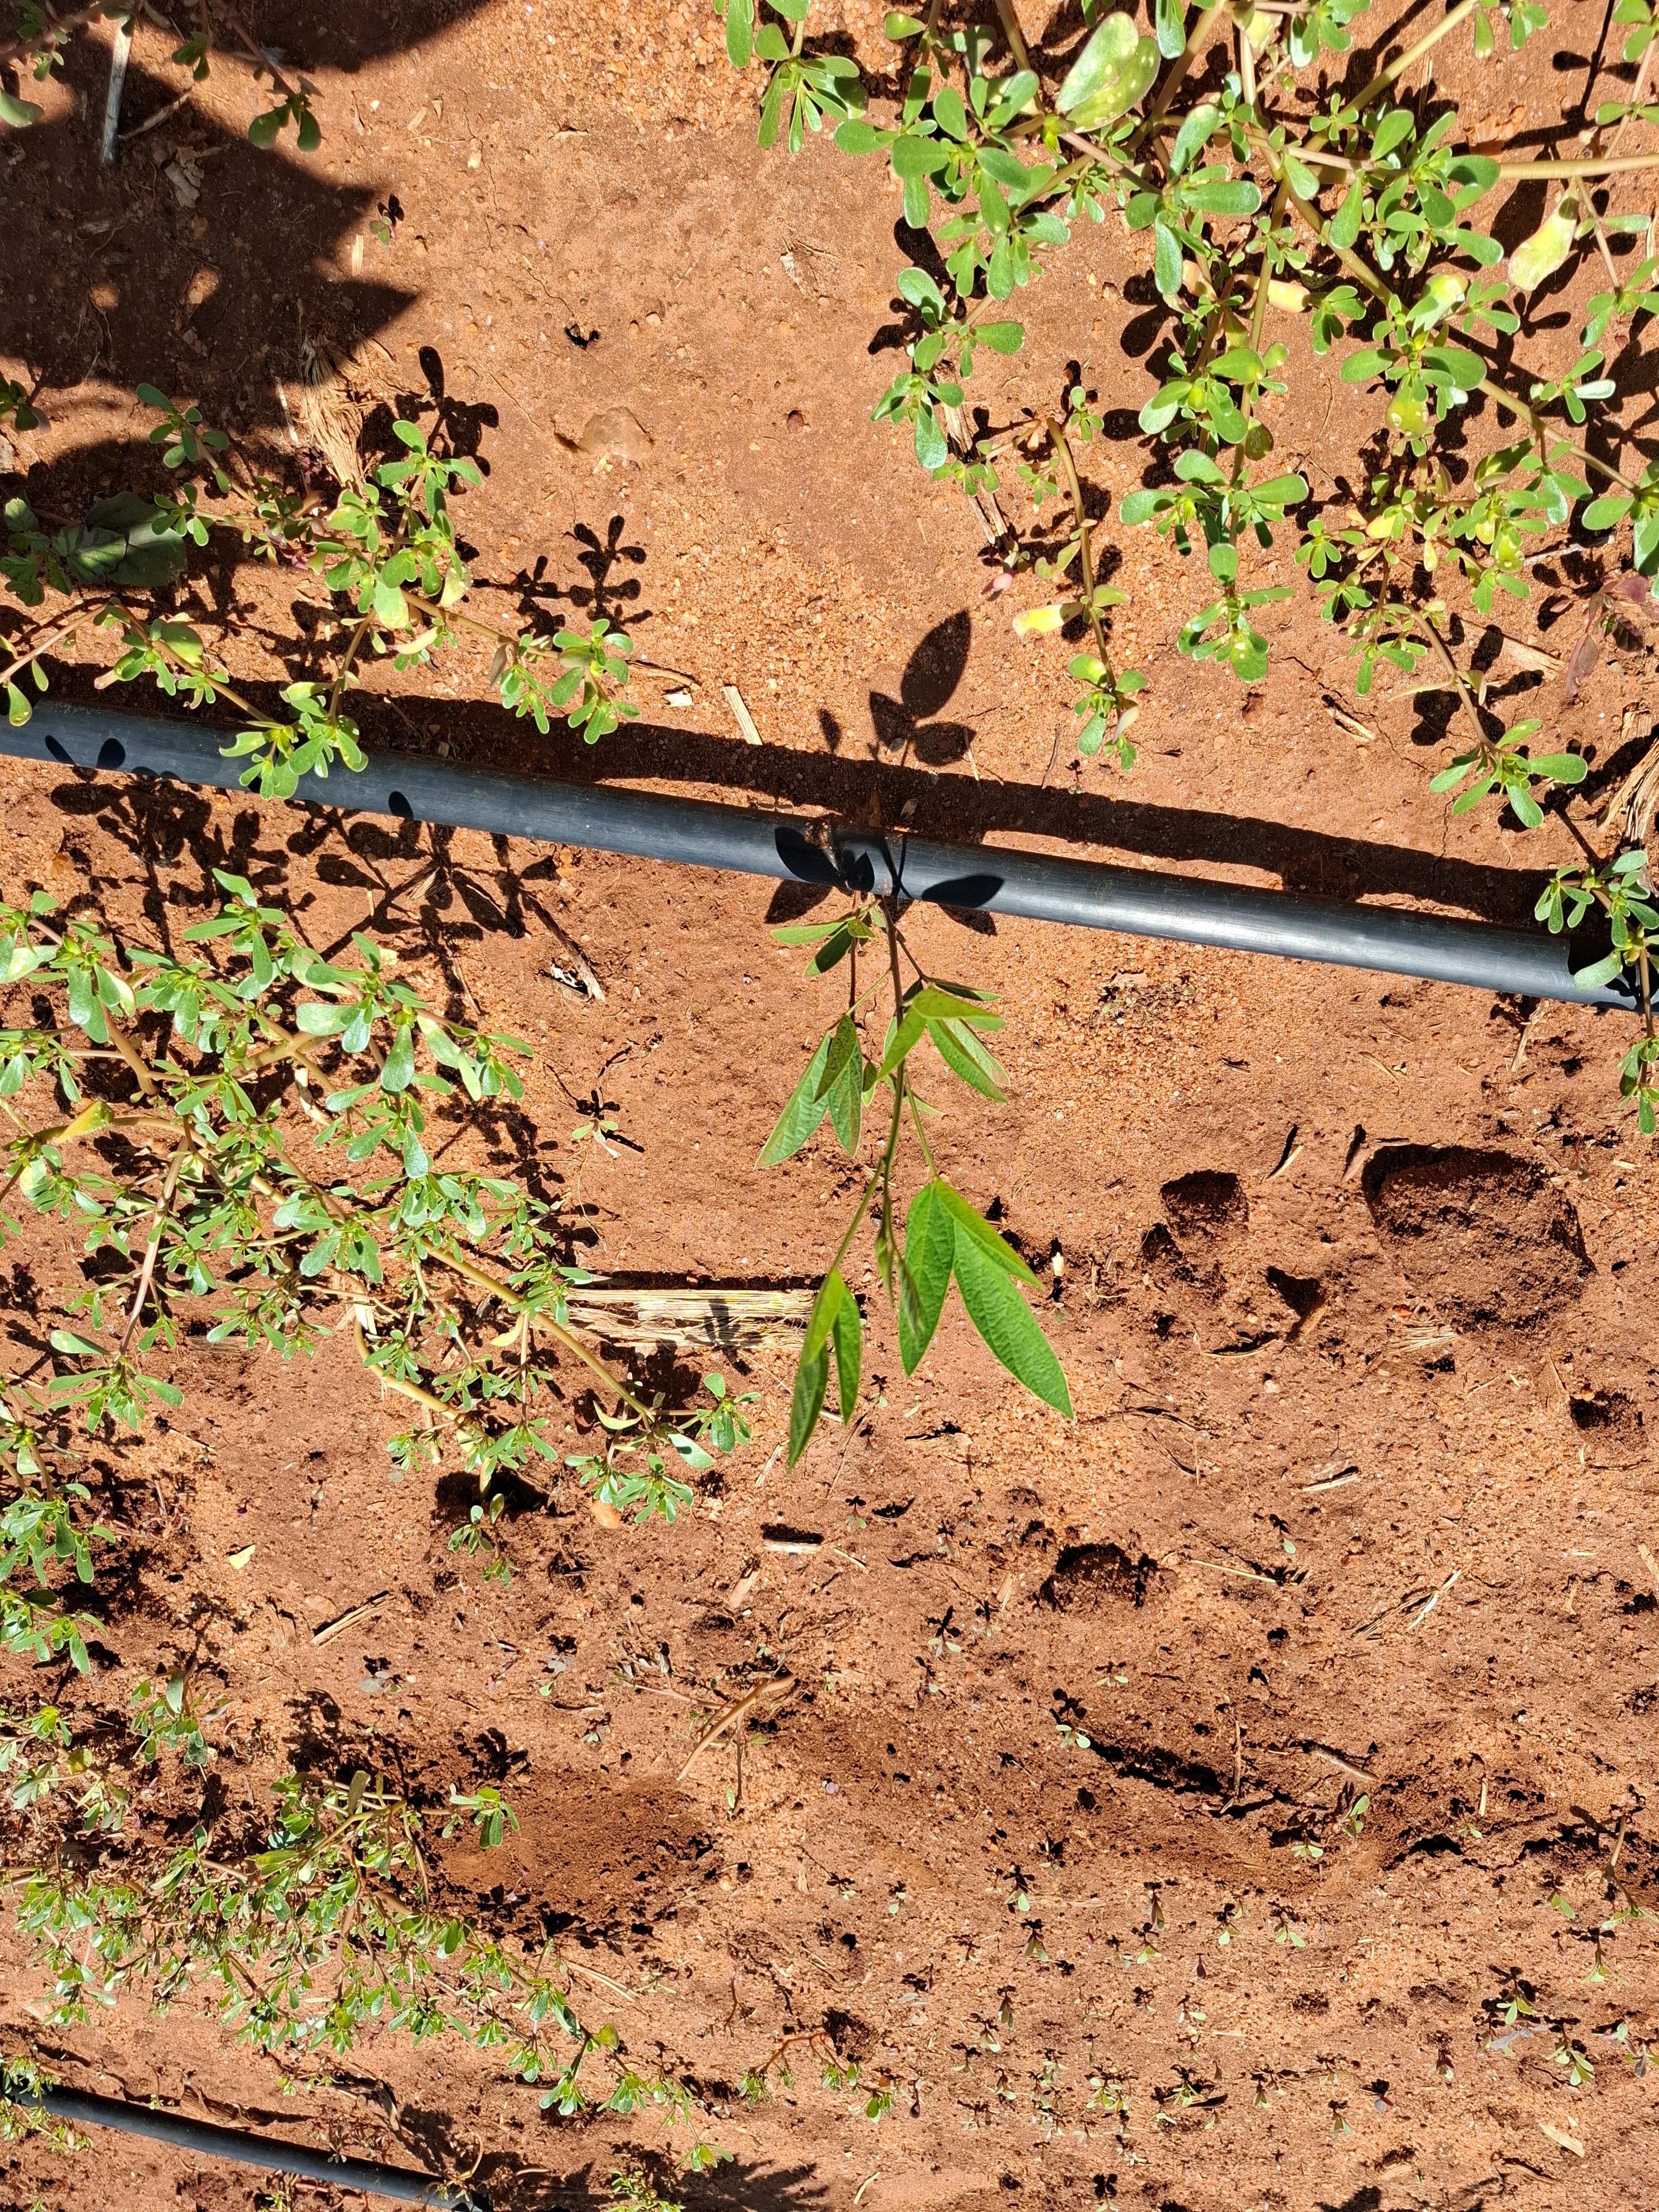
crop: pigeonpea
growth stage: flowering
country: Kenya
